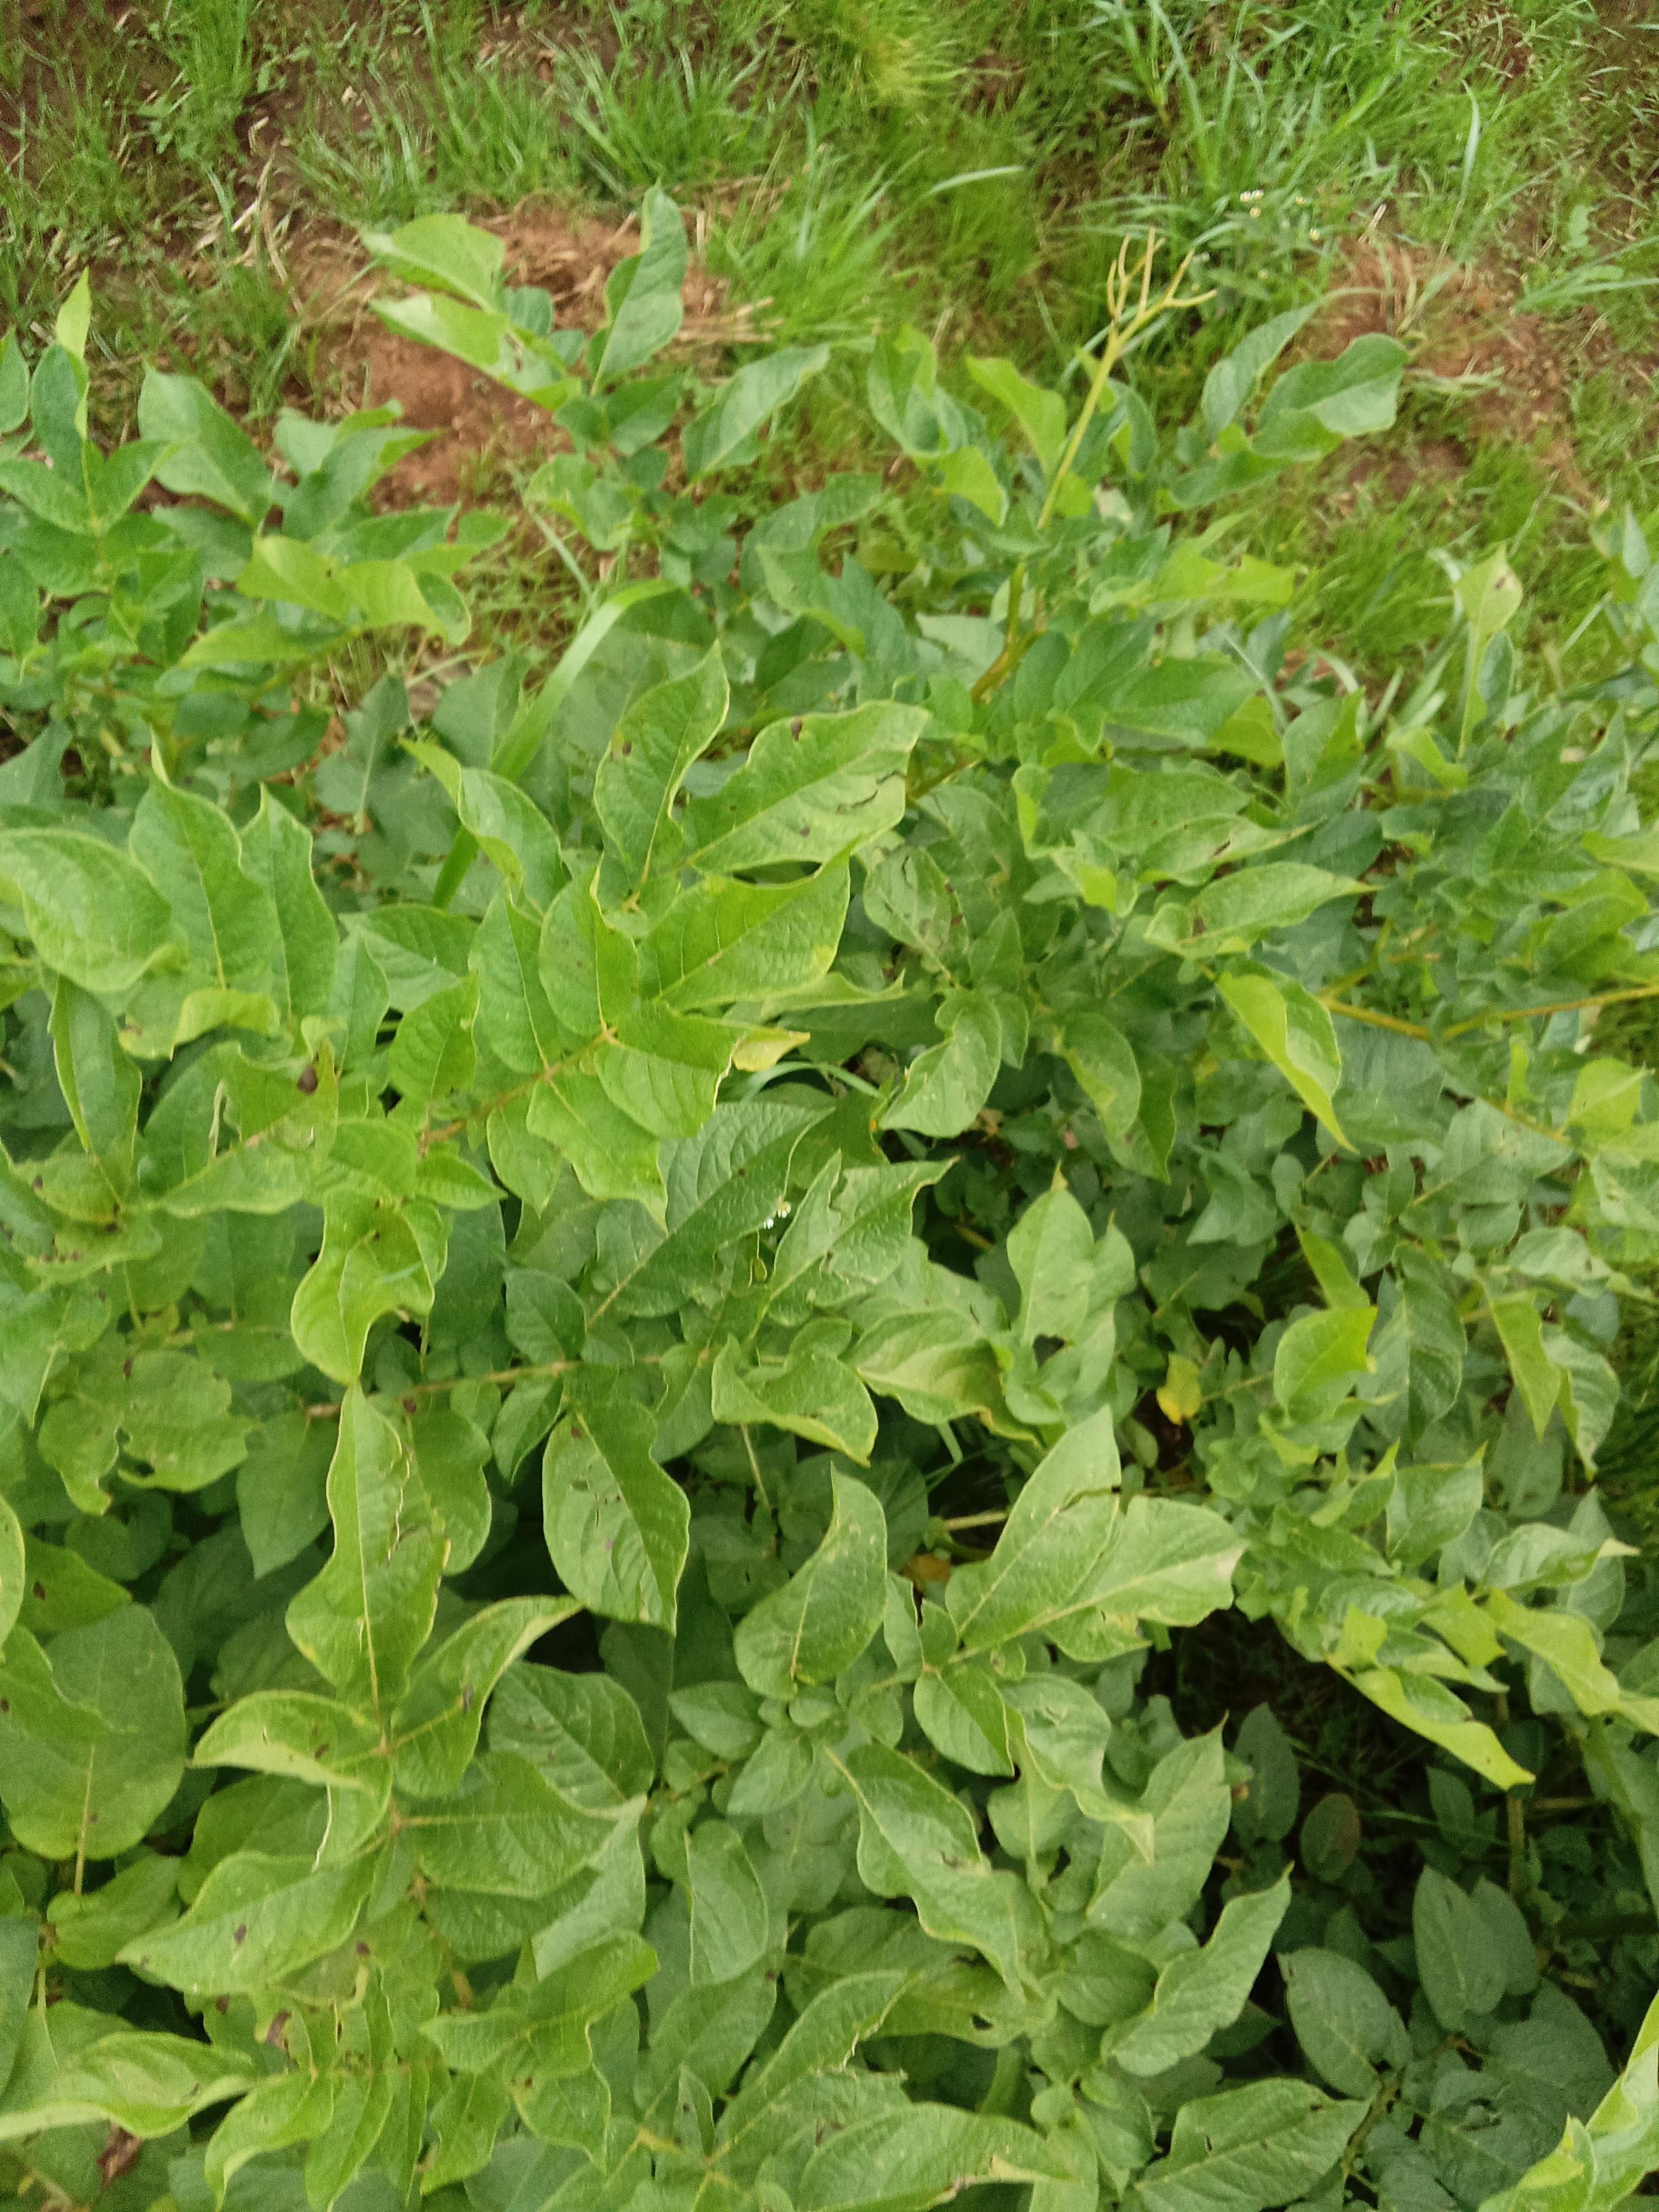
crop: potato
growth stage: harvest maturity
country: Kenya
